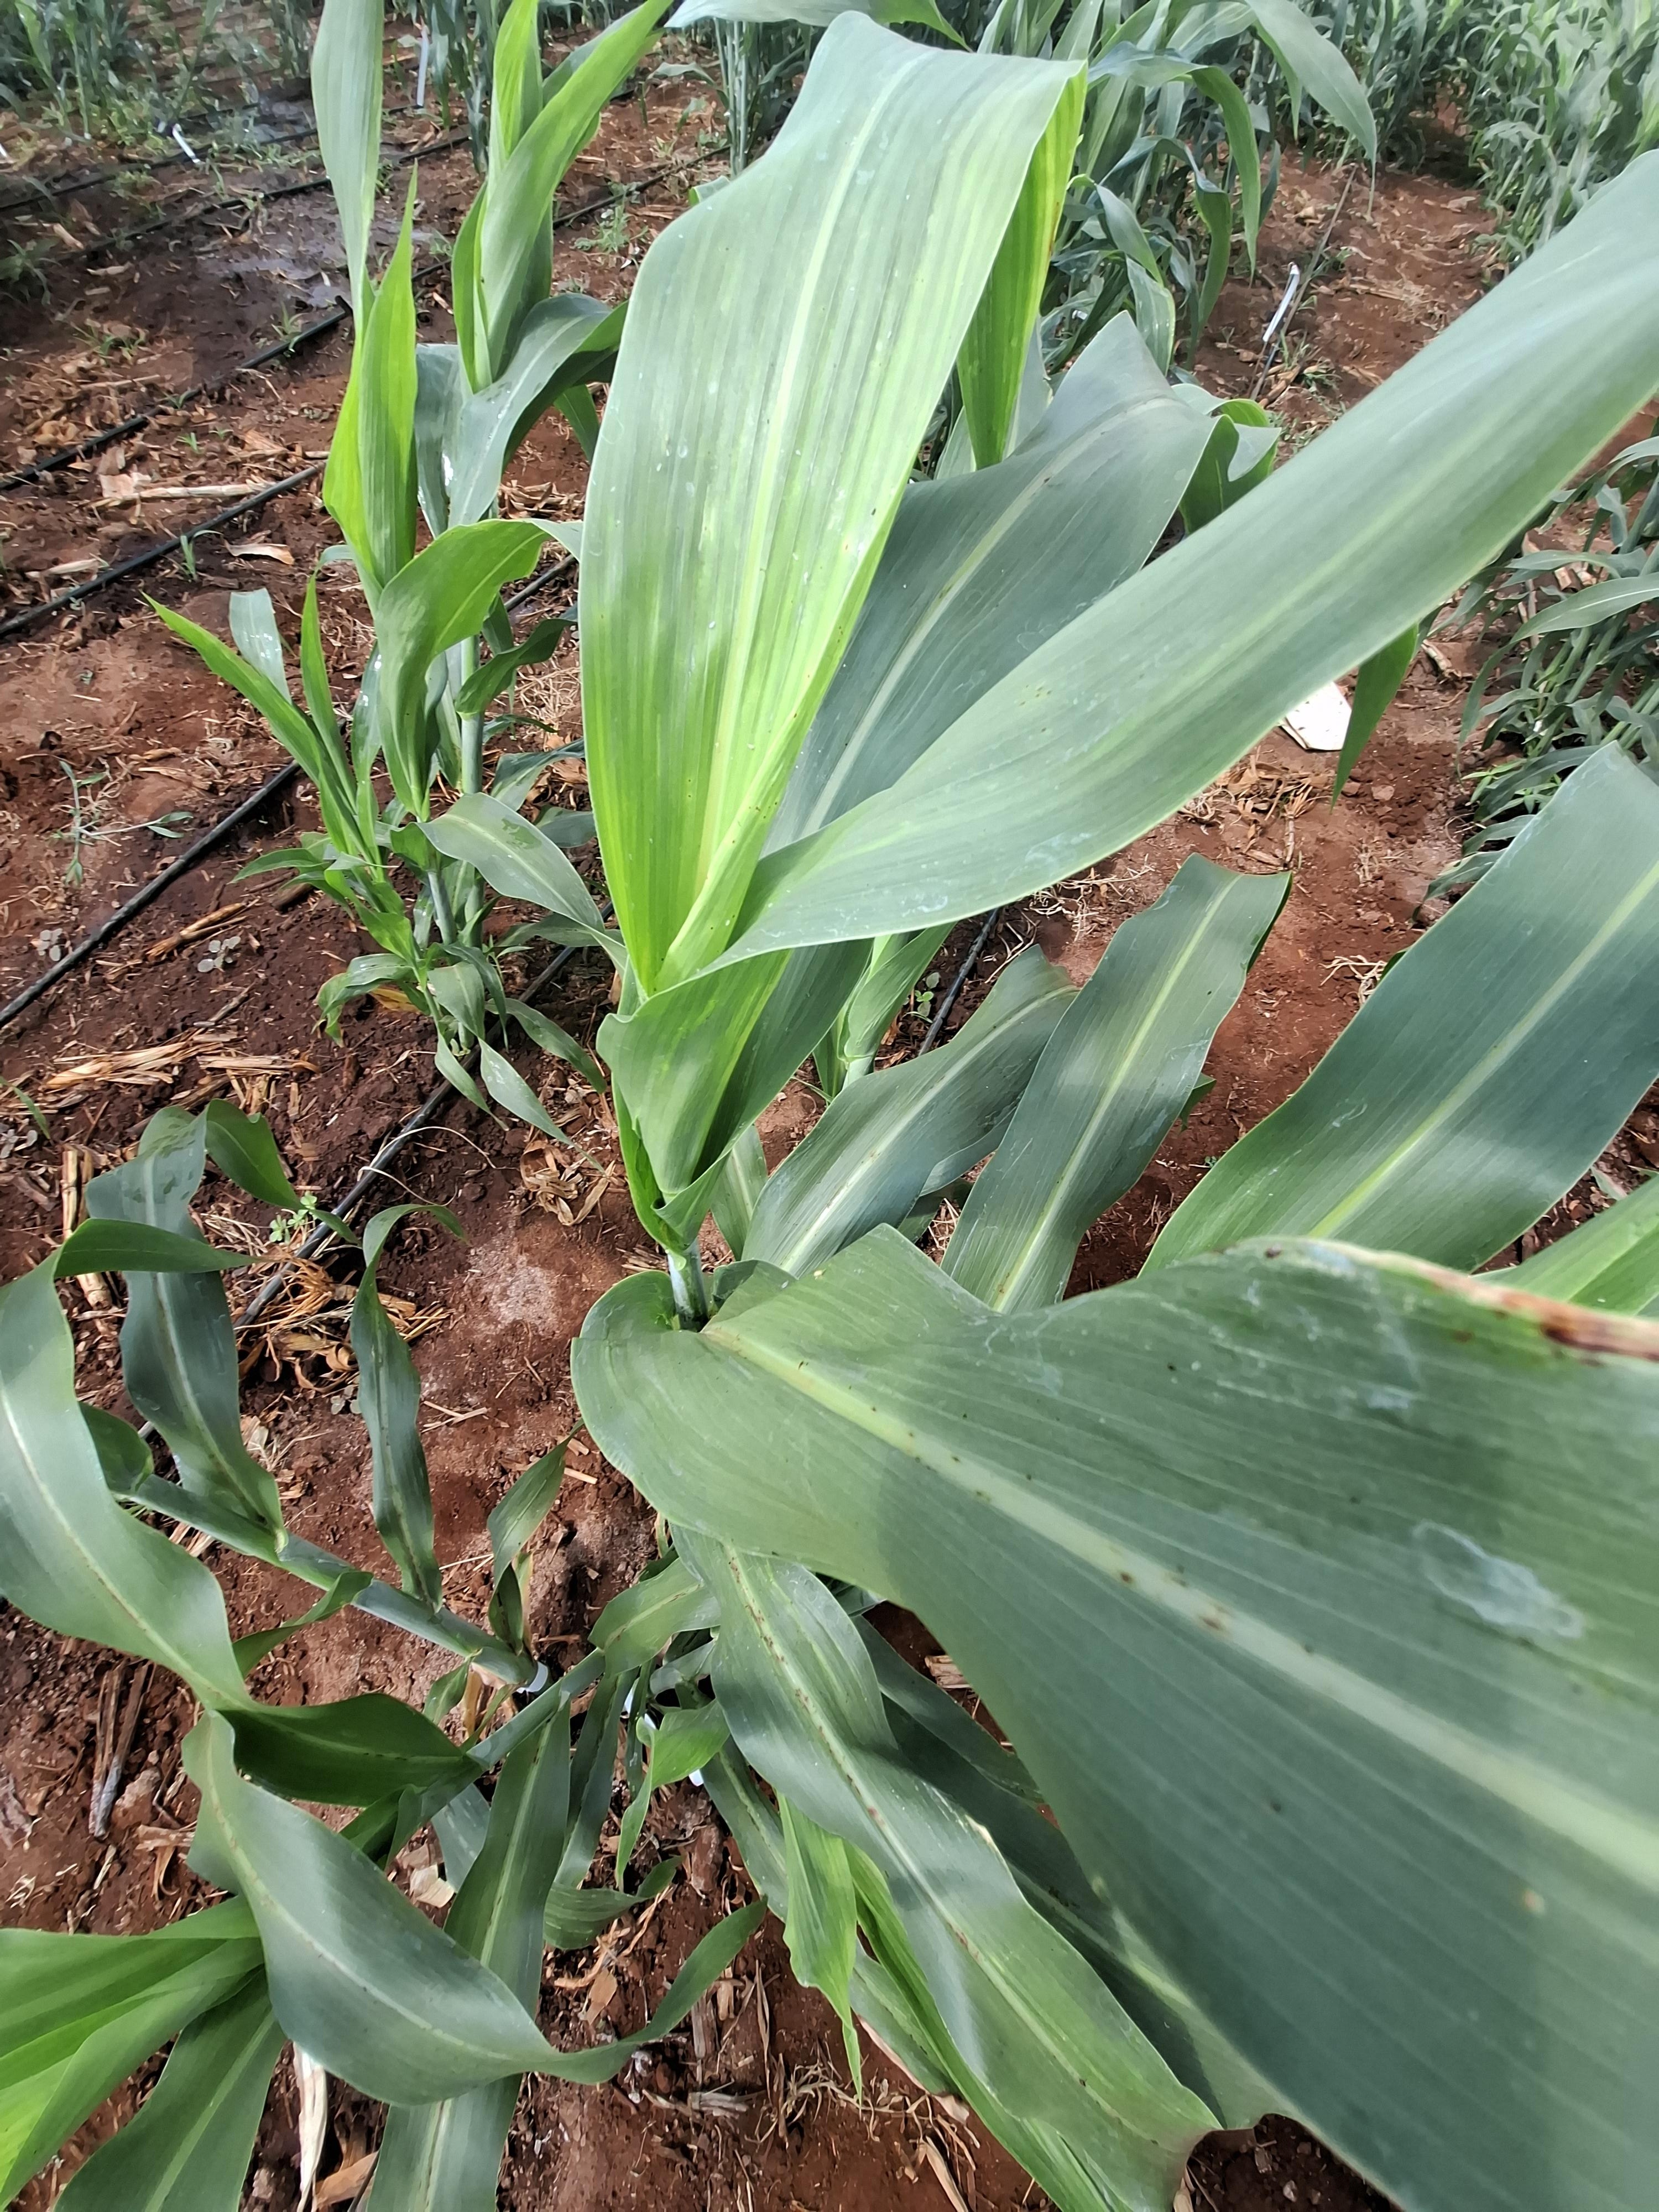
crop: sorghum
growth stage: vegetative
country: Kenya
